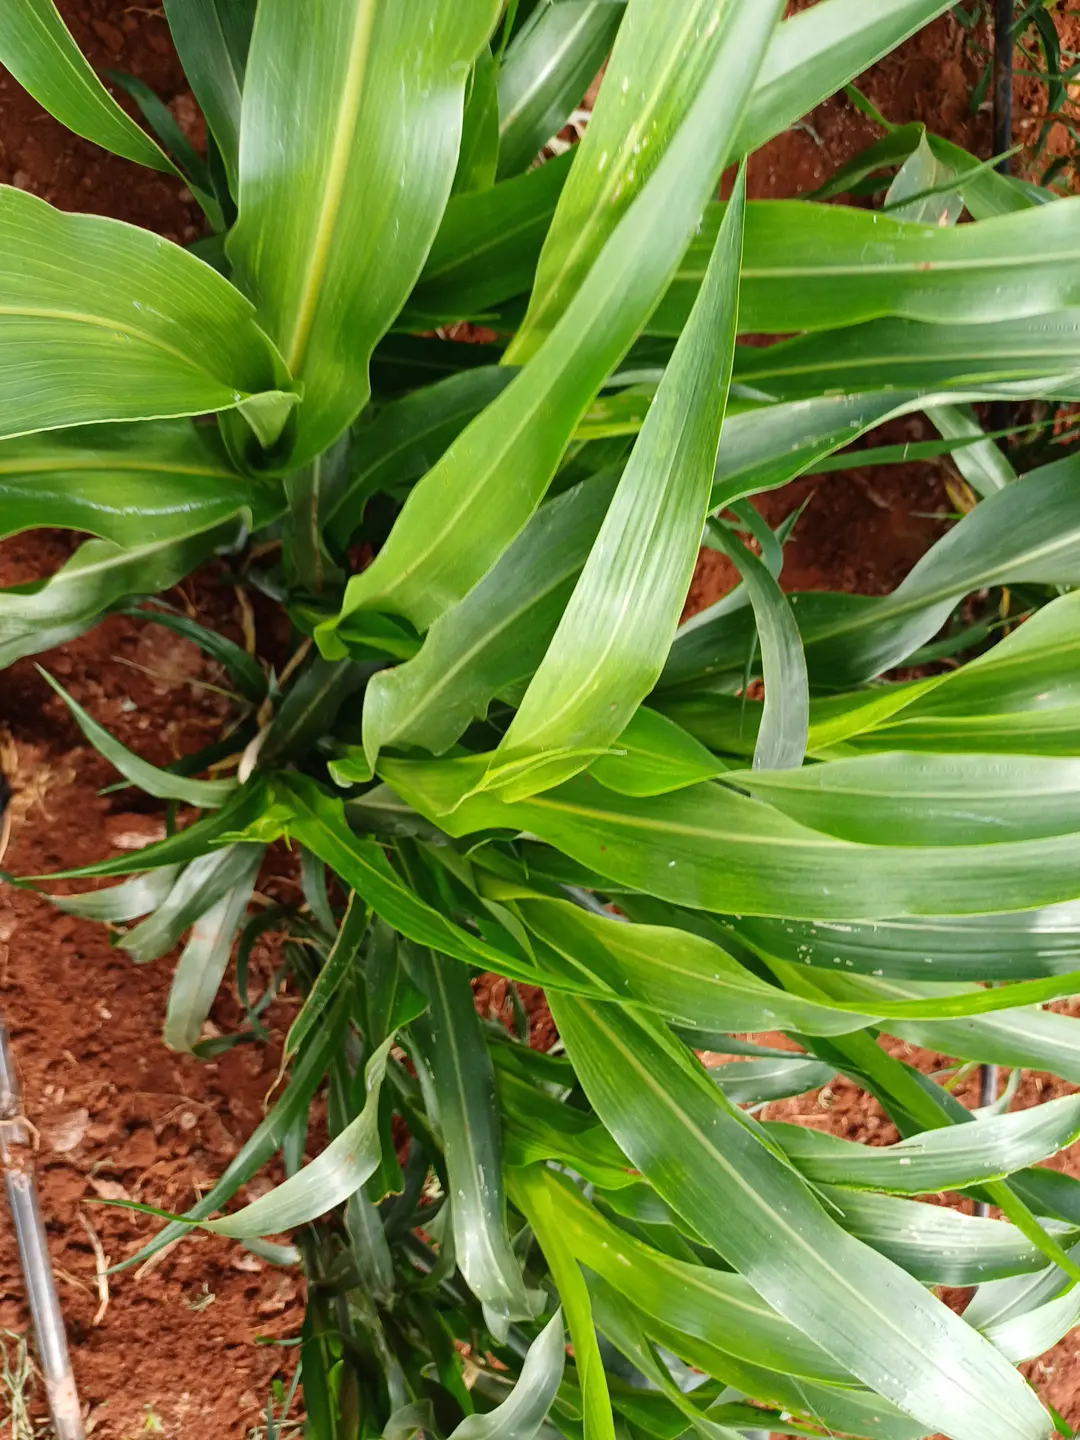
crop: sorghum
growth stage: vegetative
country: Kenya
